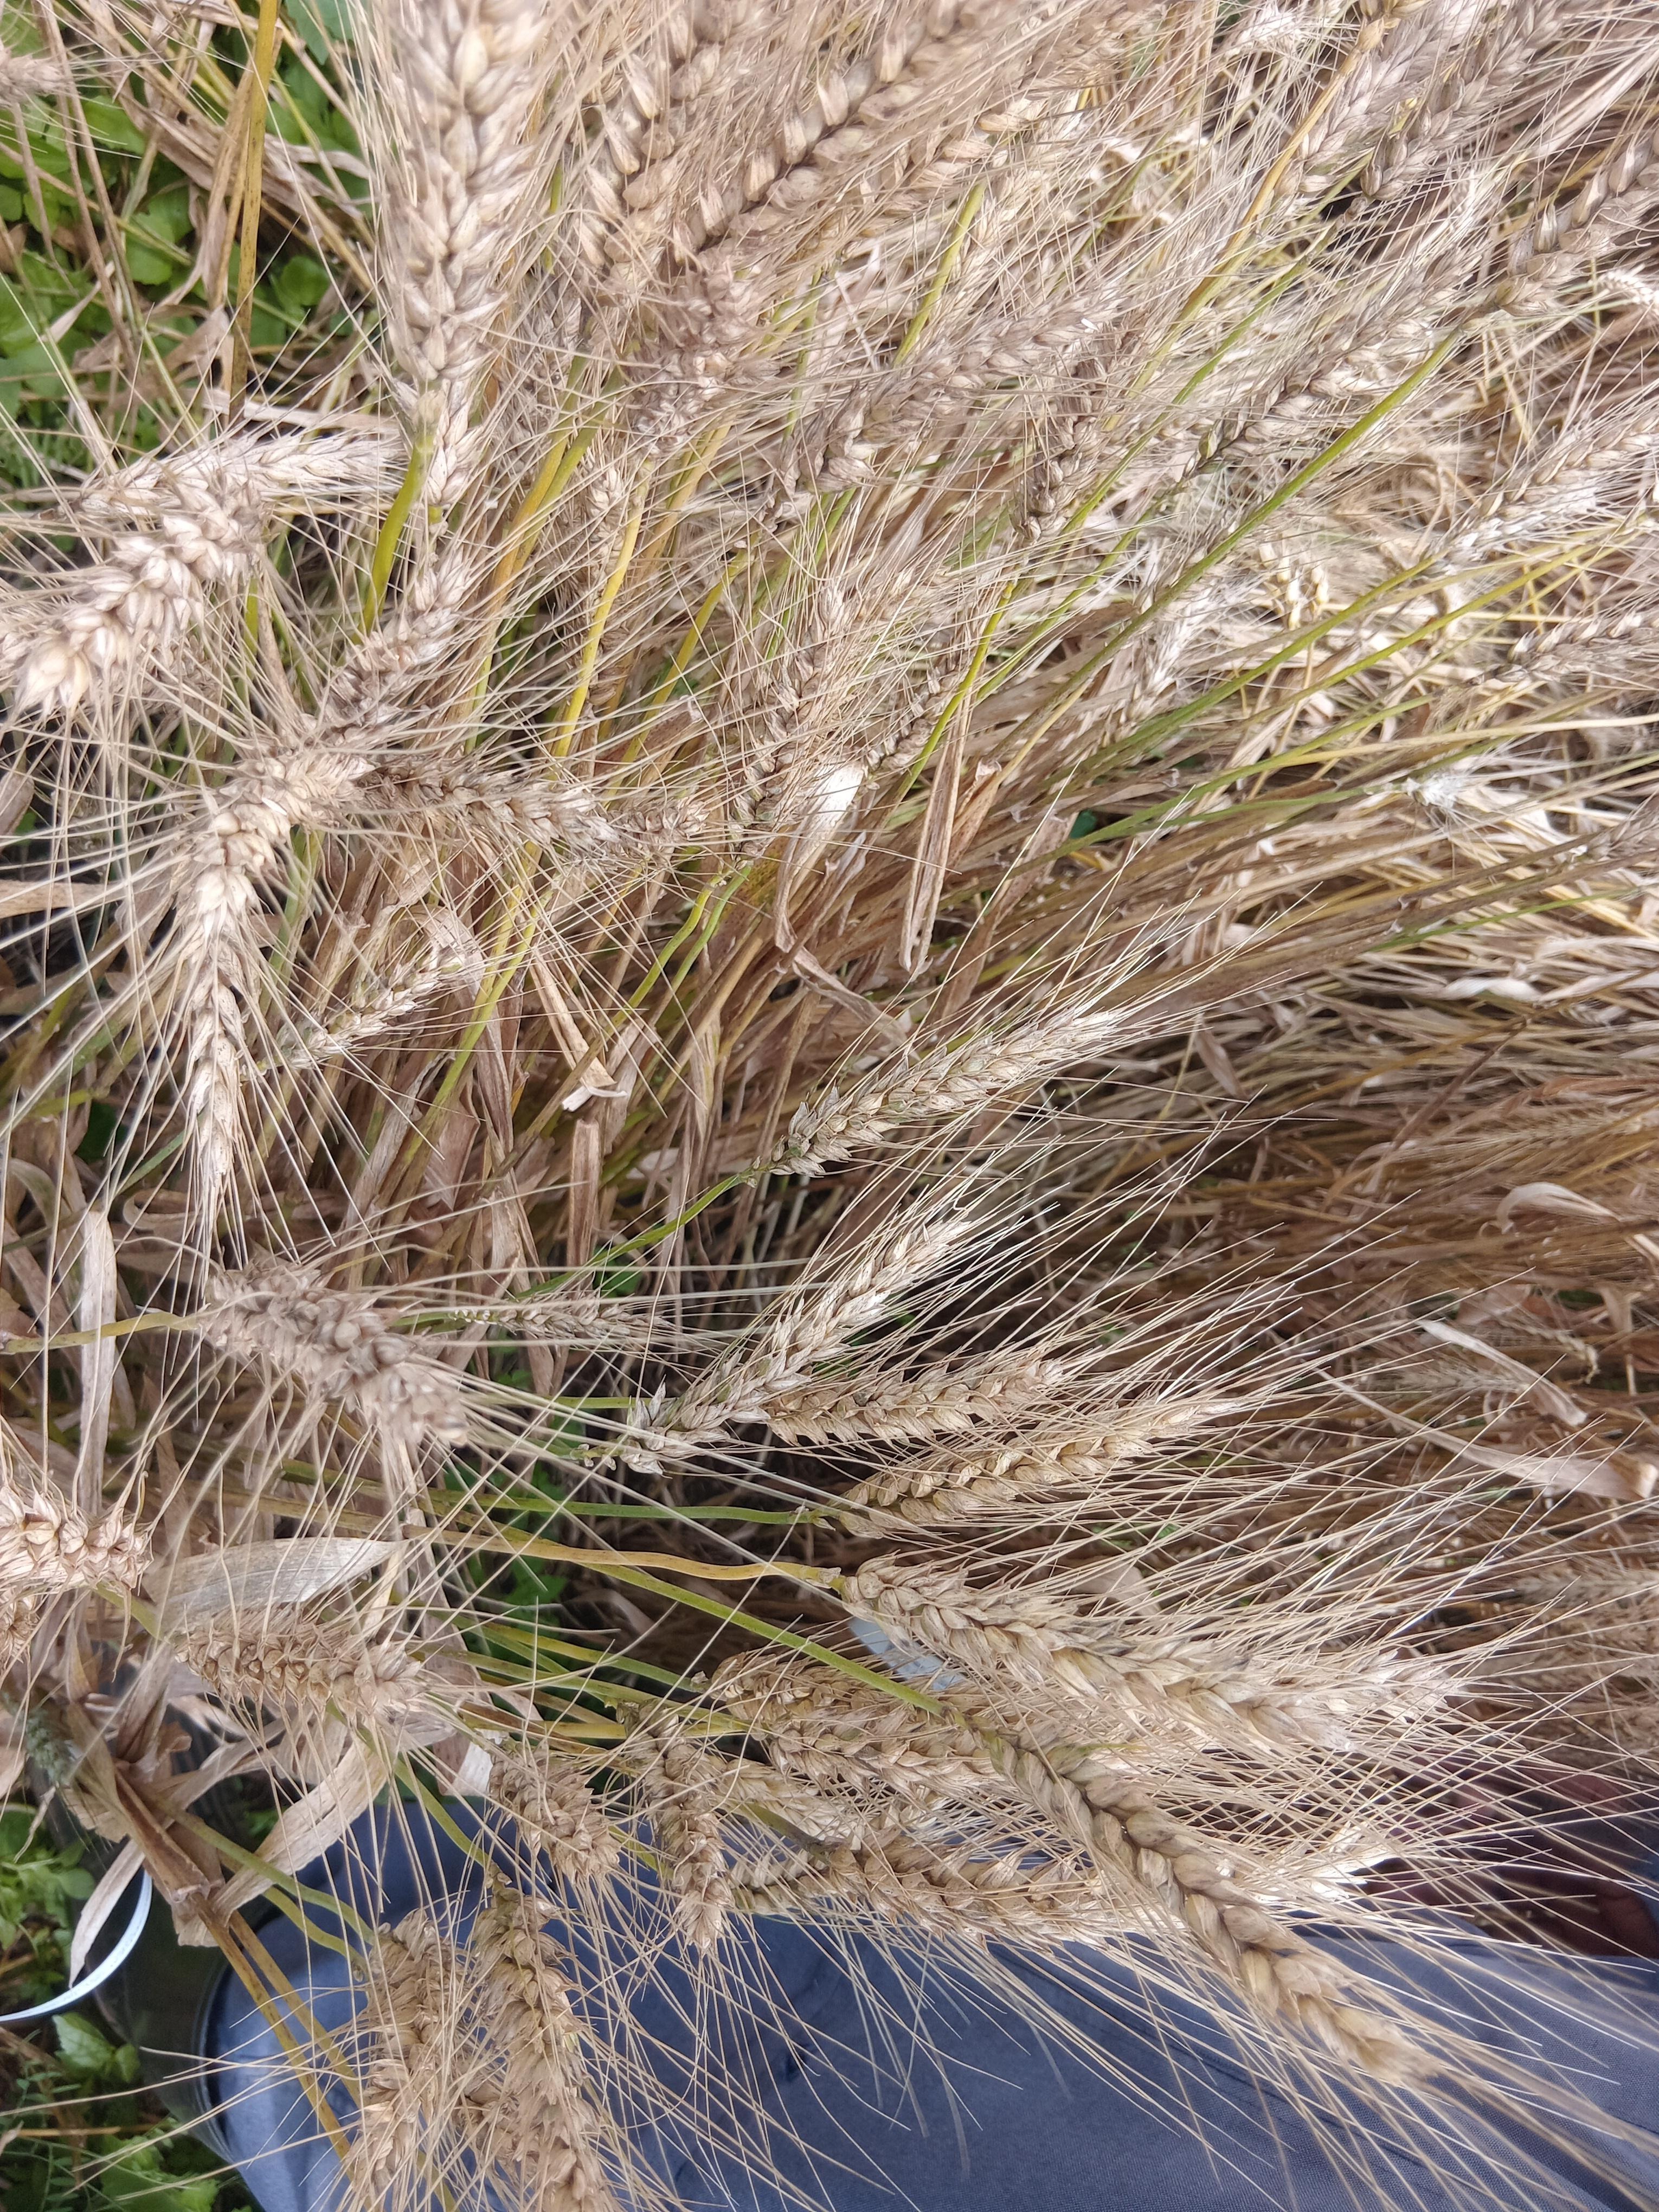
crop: wheat
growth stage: maturity
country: Kenya
